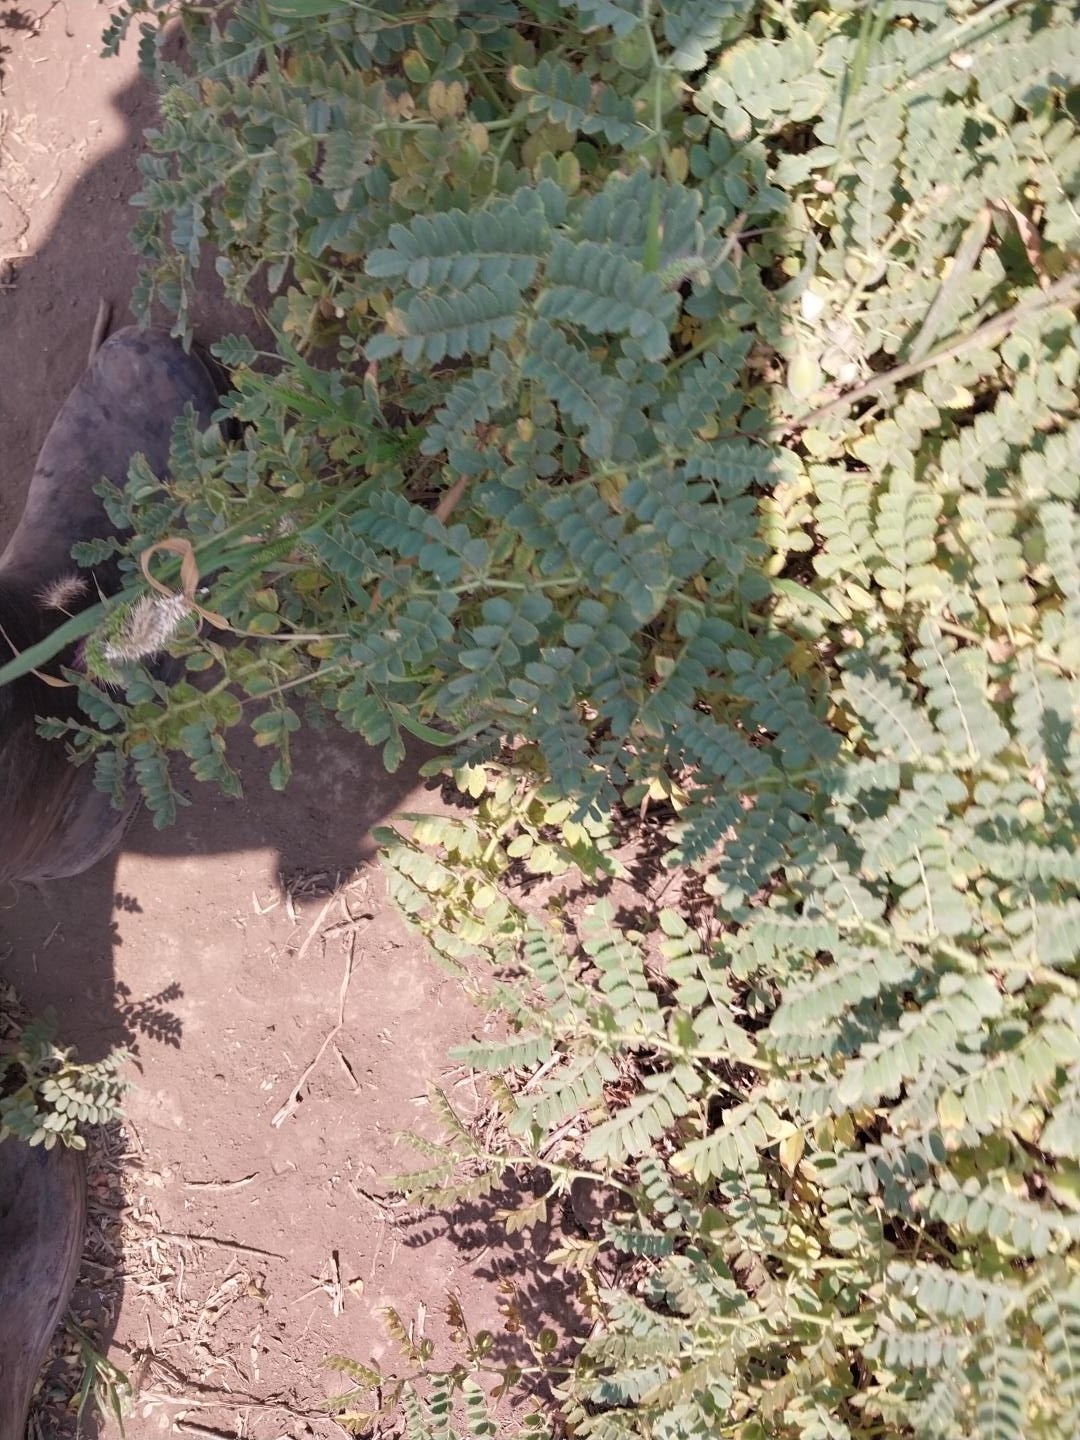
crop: chickpea
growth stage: development pod
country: Tanzania
